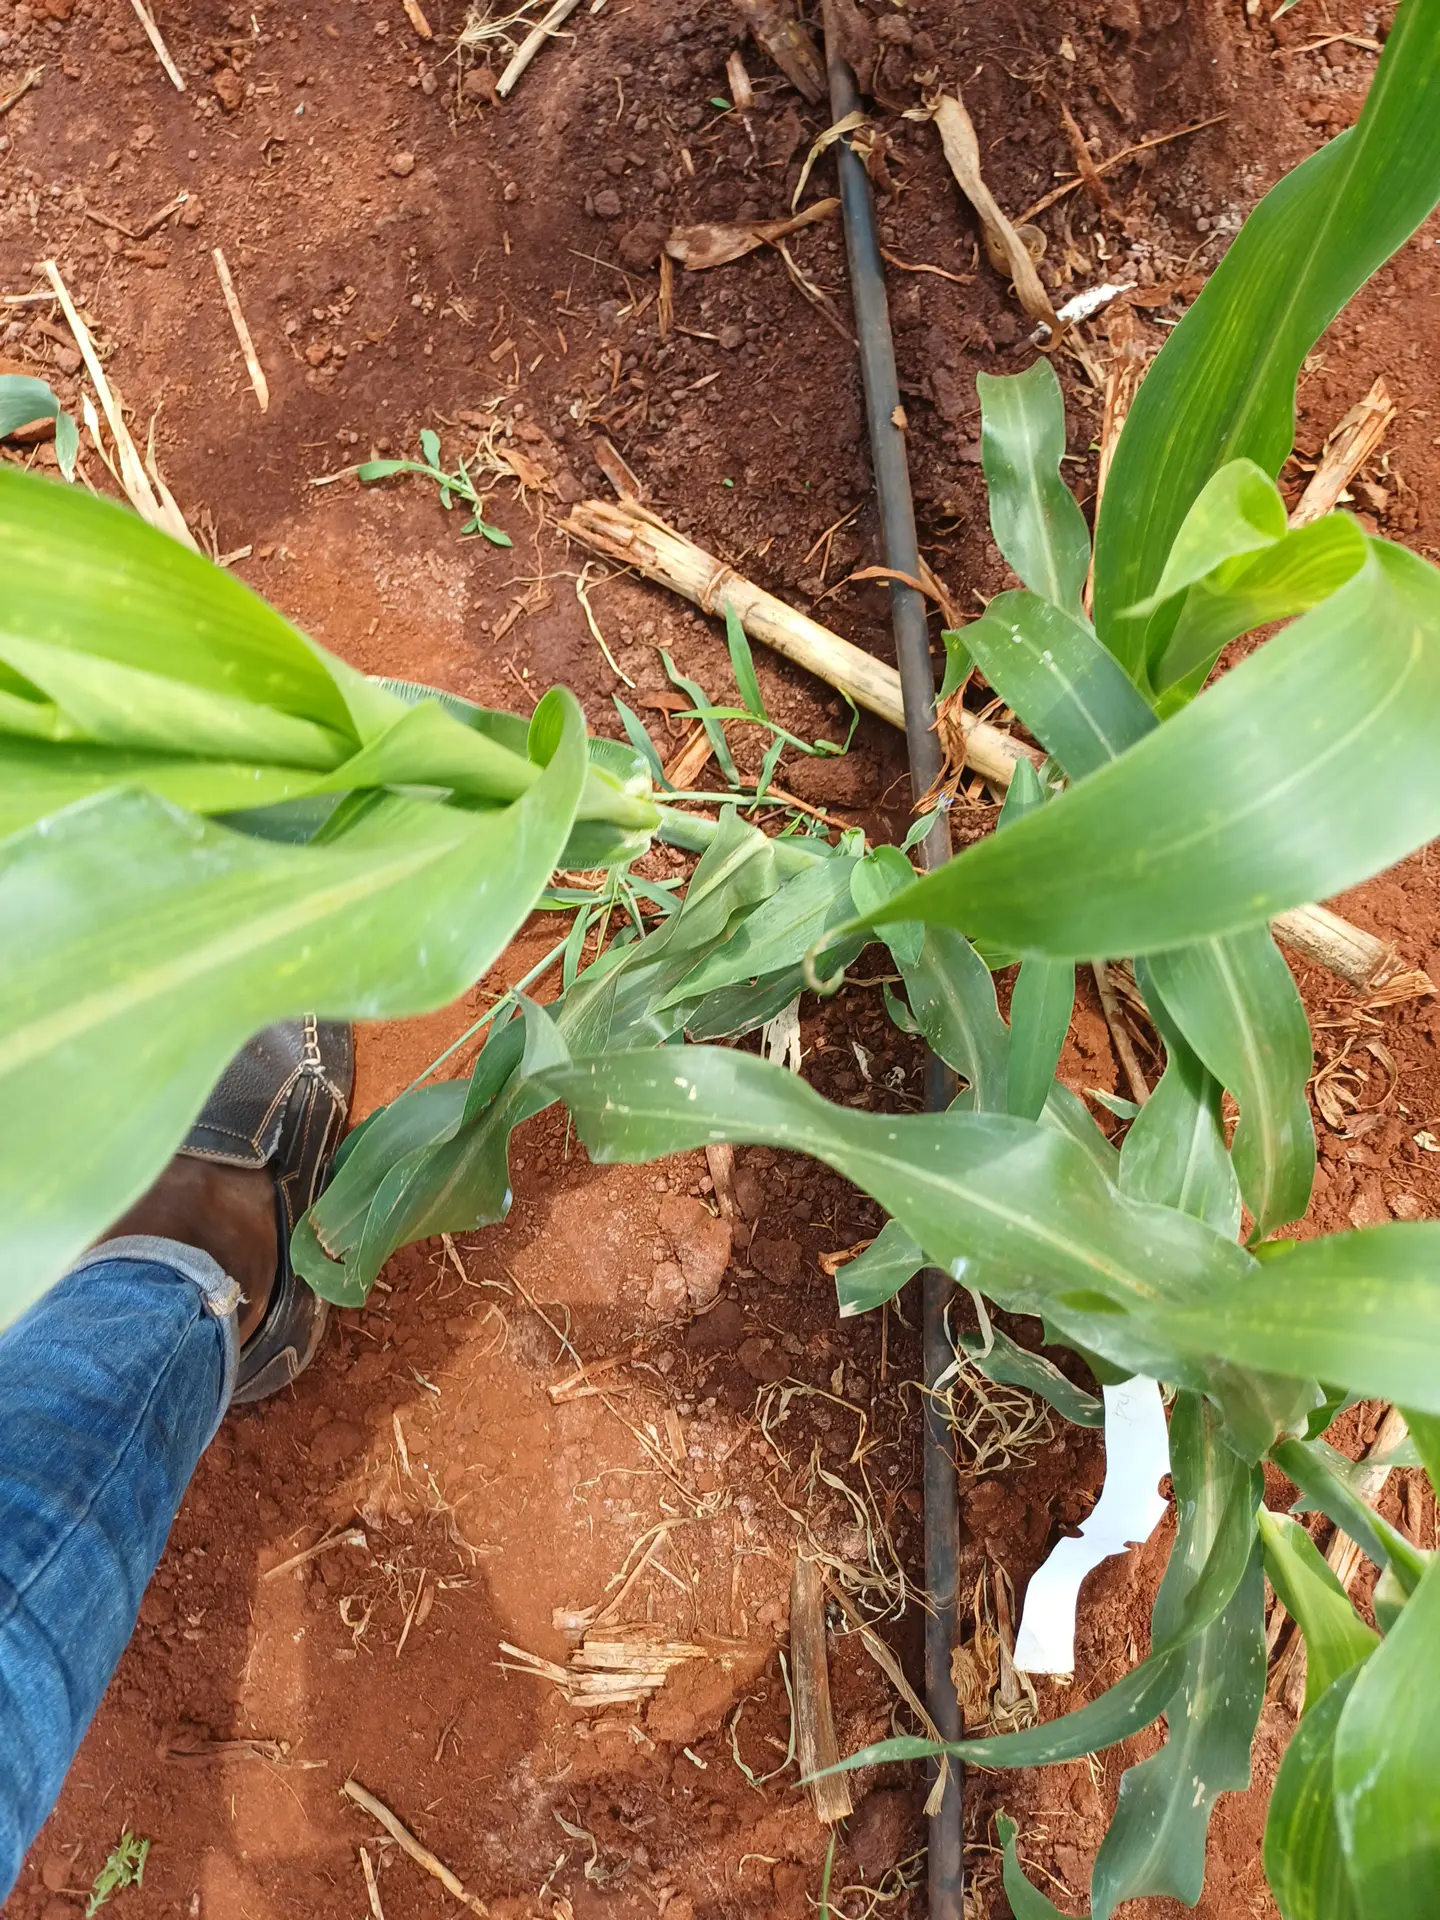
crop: sorghum
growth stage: vegetative
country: Kenya
